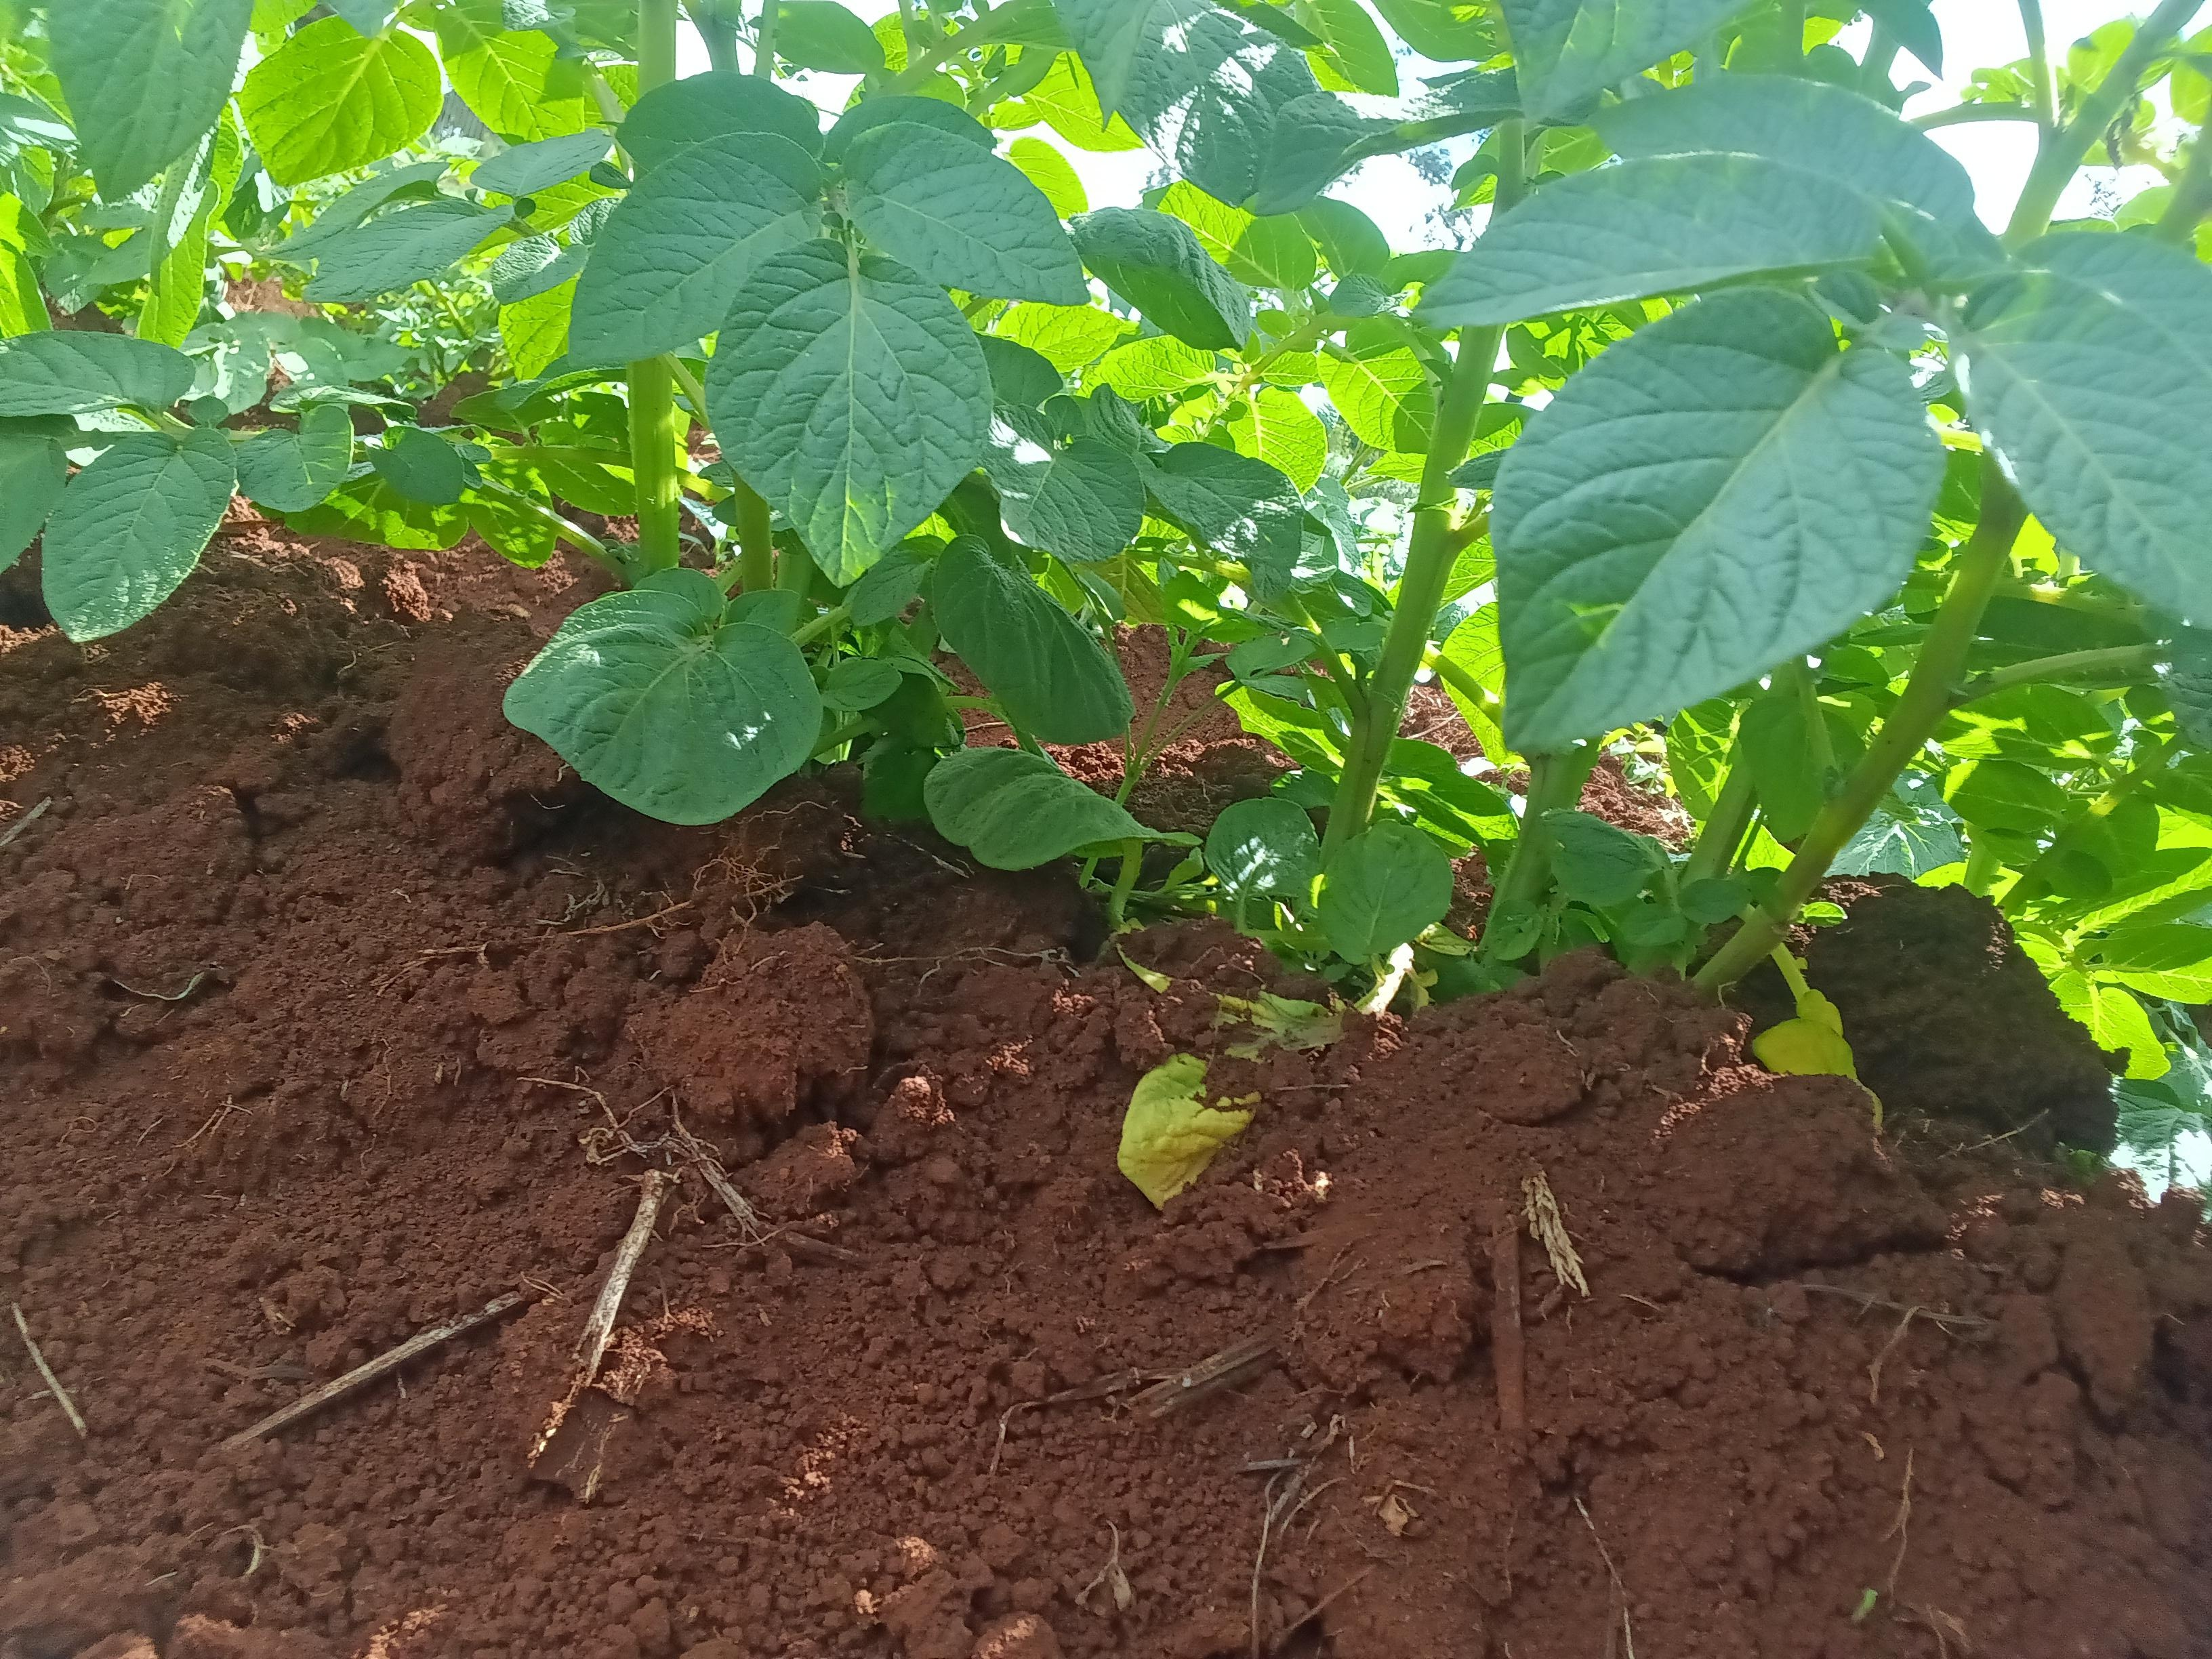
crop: potato
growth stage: emergence
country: Kenya
